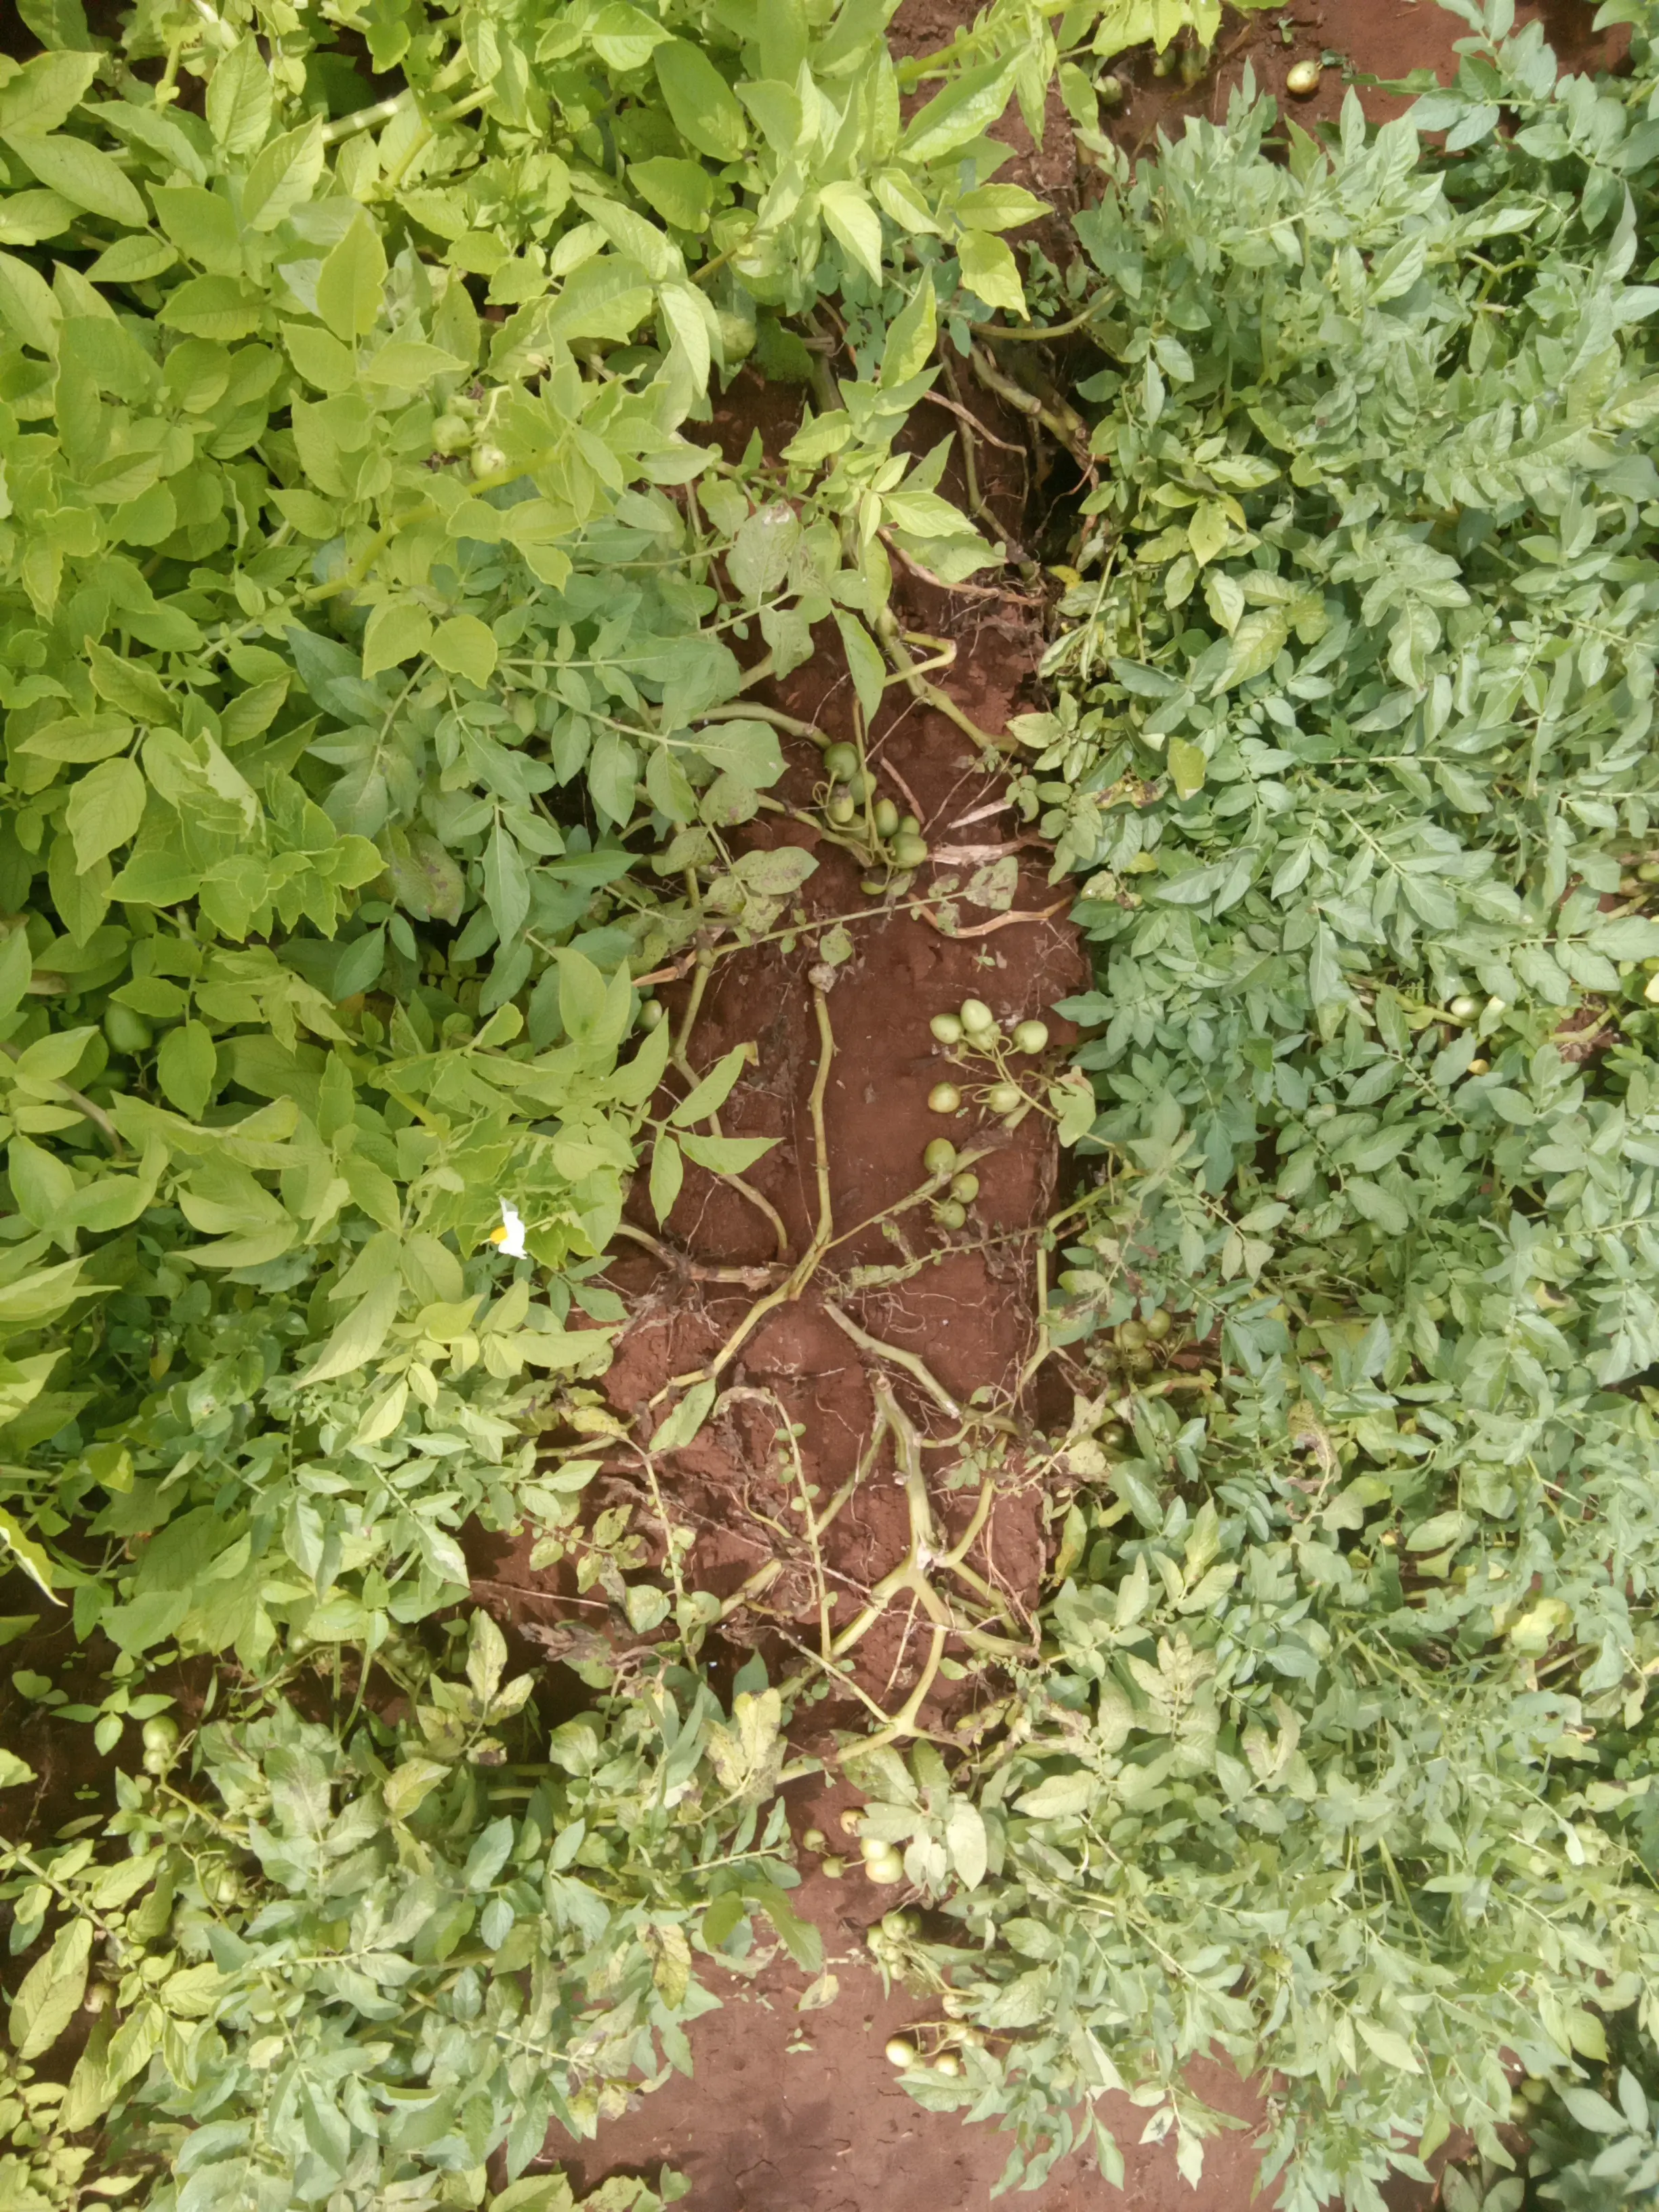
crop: potato
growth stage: harvest maturity
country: Kenya
